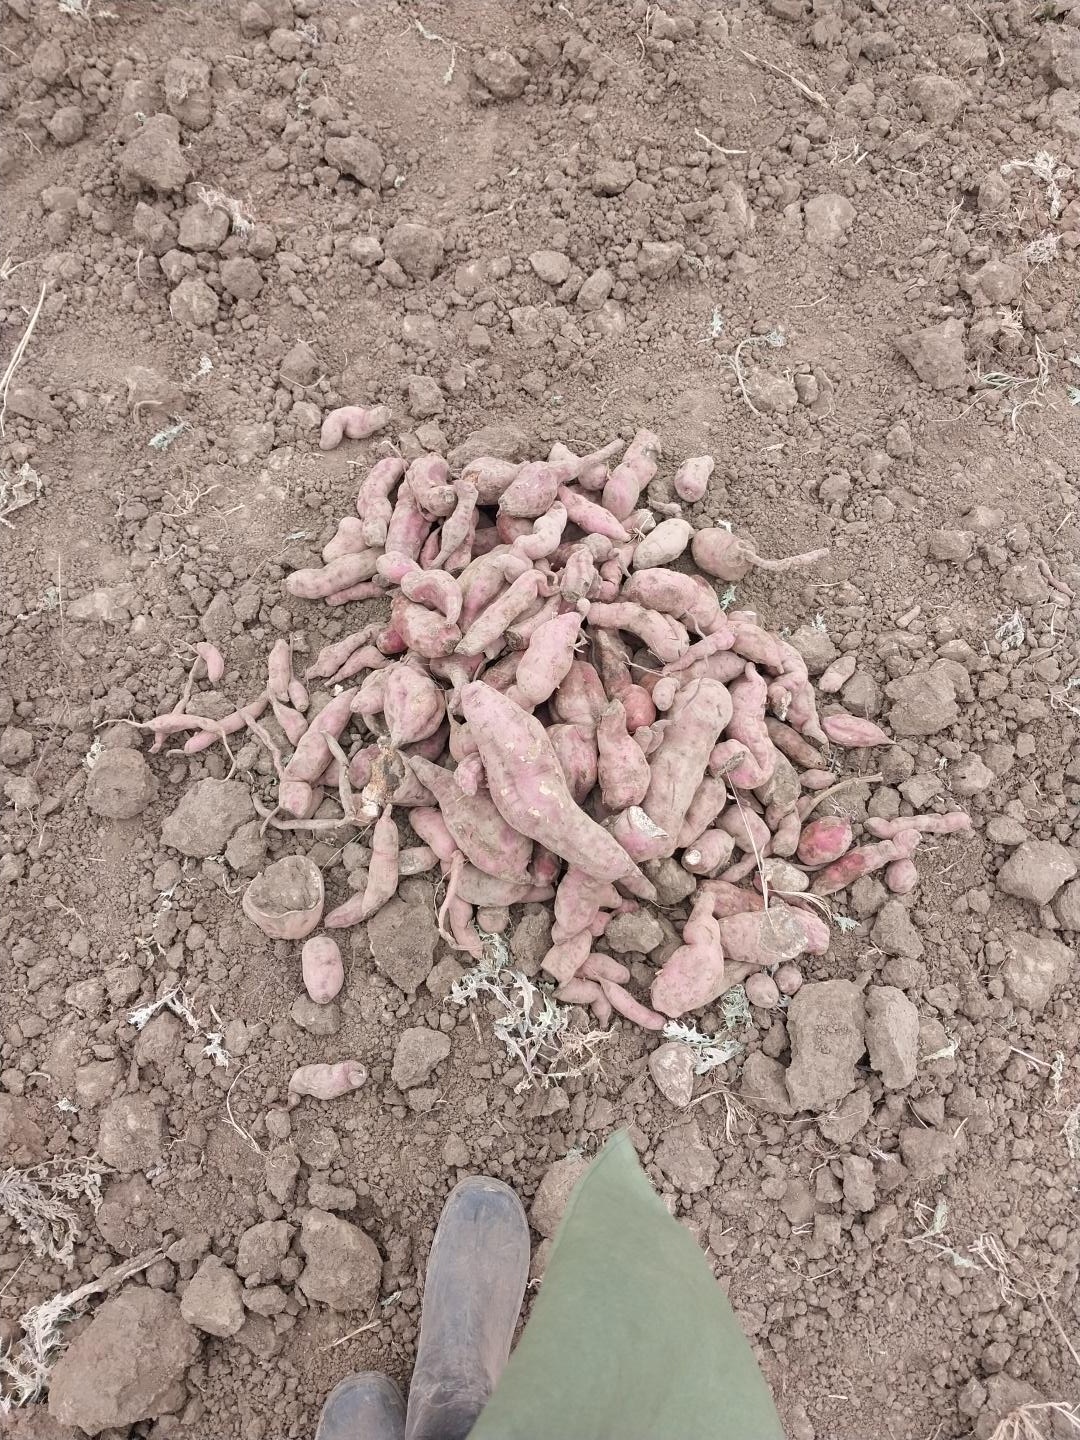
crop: sweet potato
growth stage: harvest maturity
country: Tanzania
